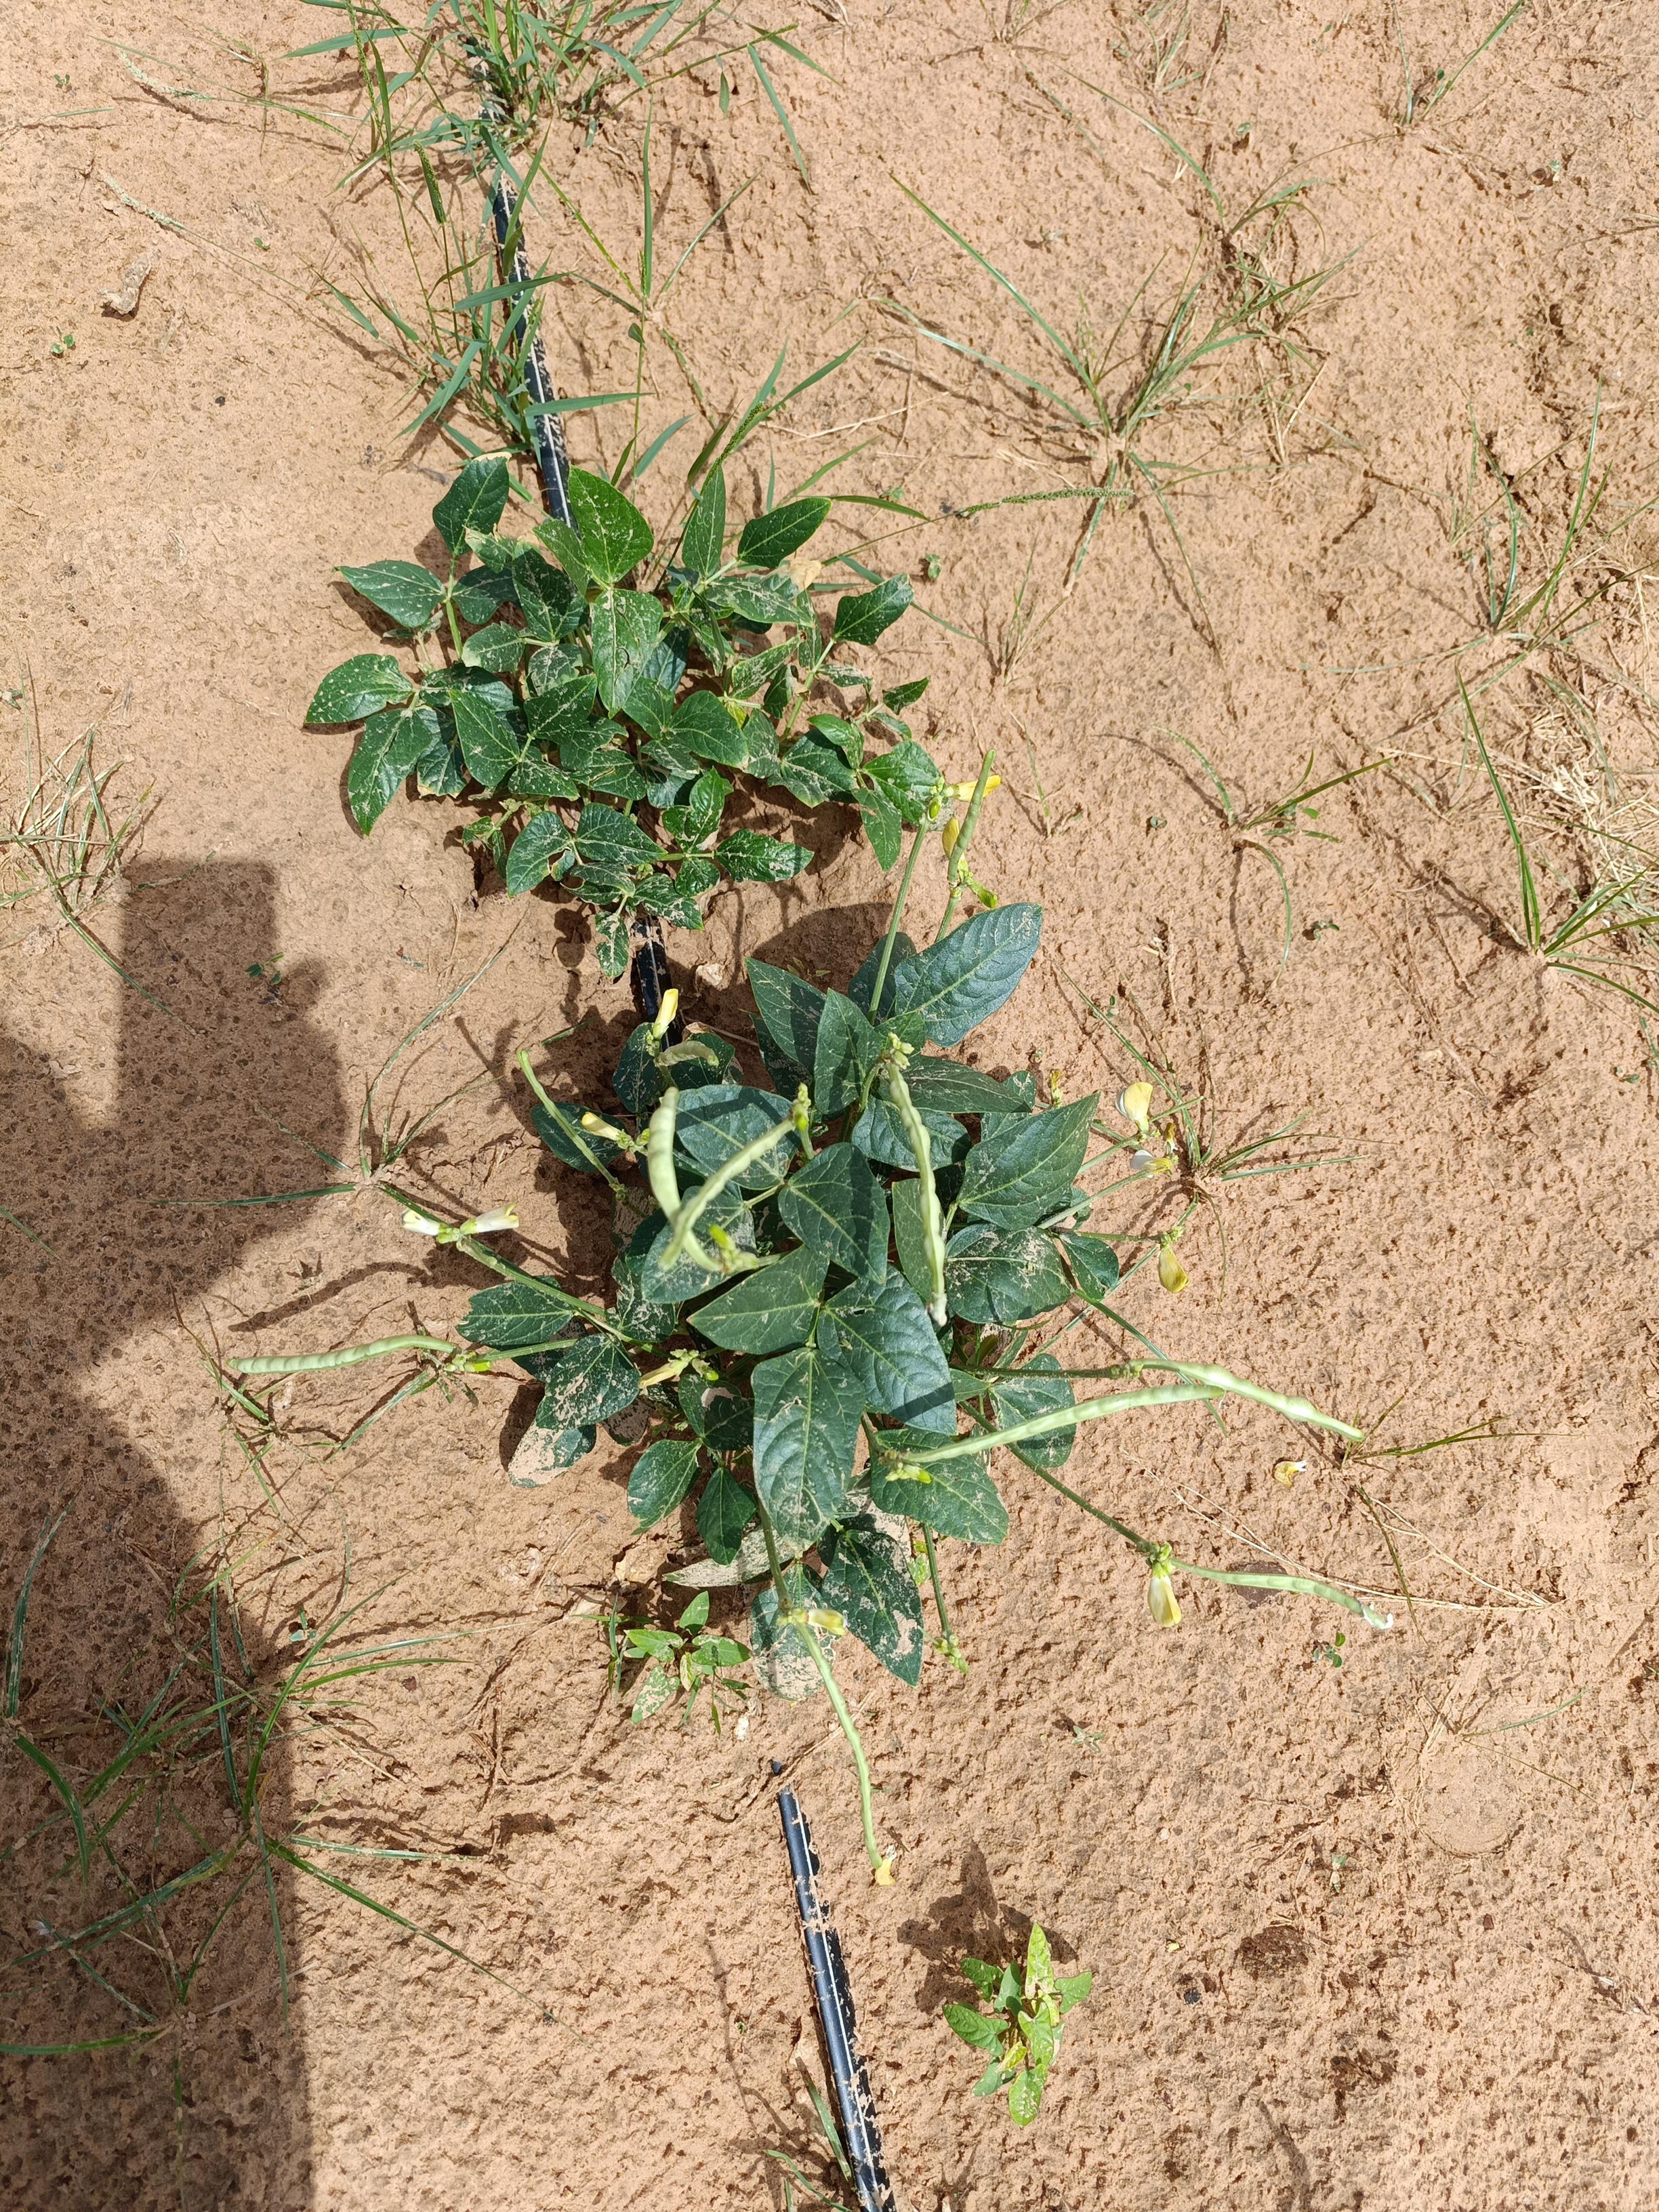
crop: cowpea
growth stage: development pod
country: Nigeria
